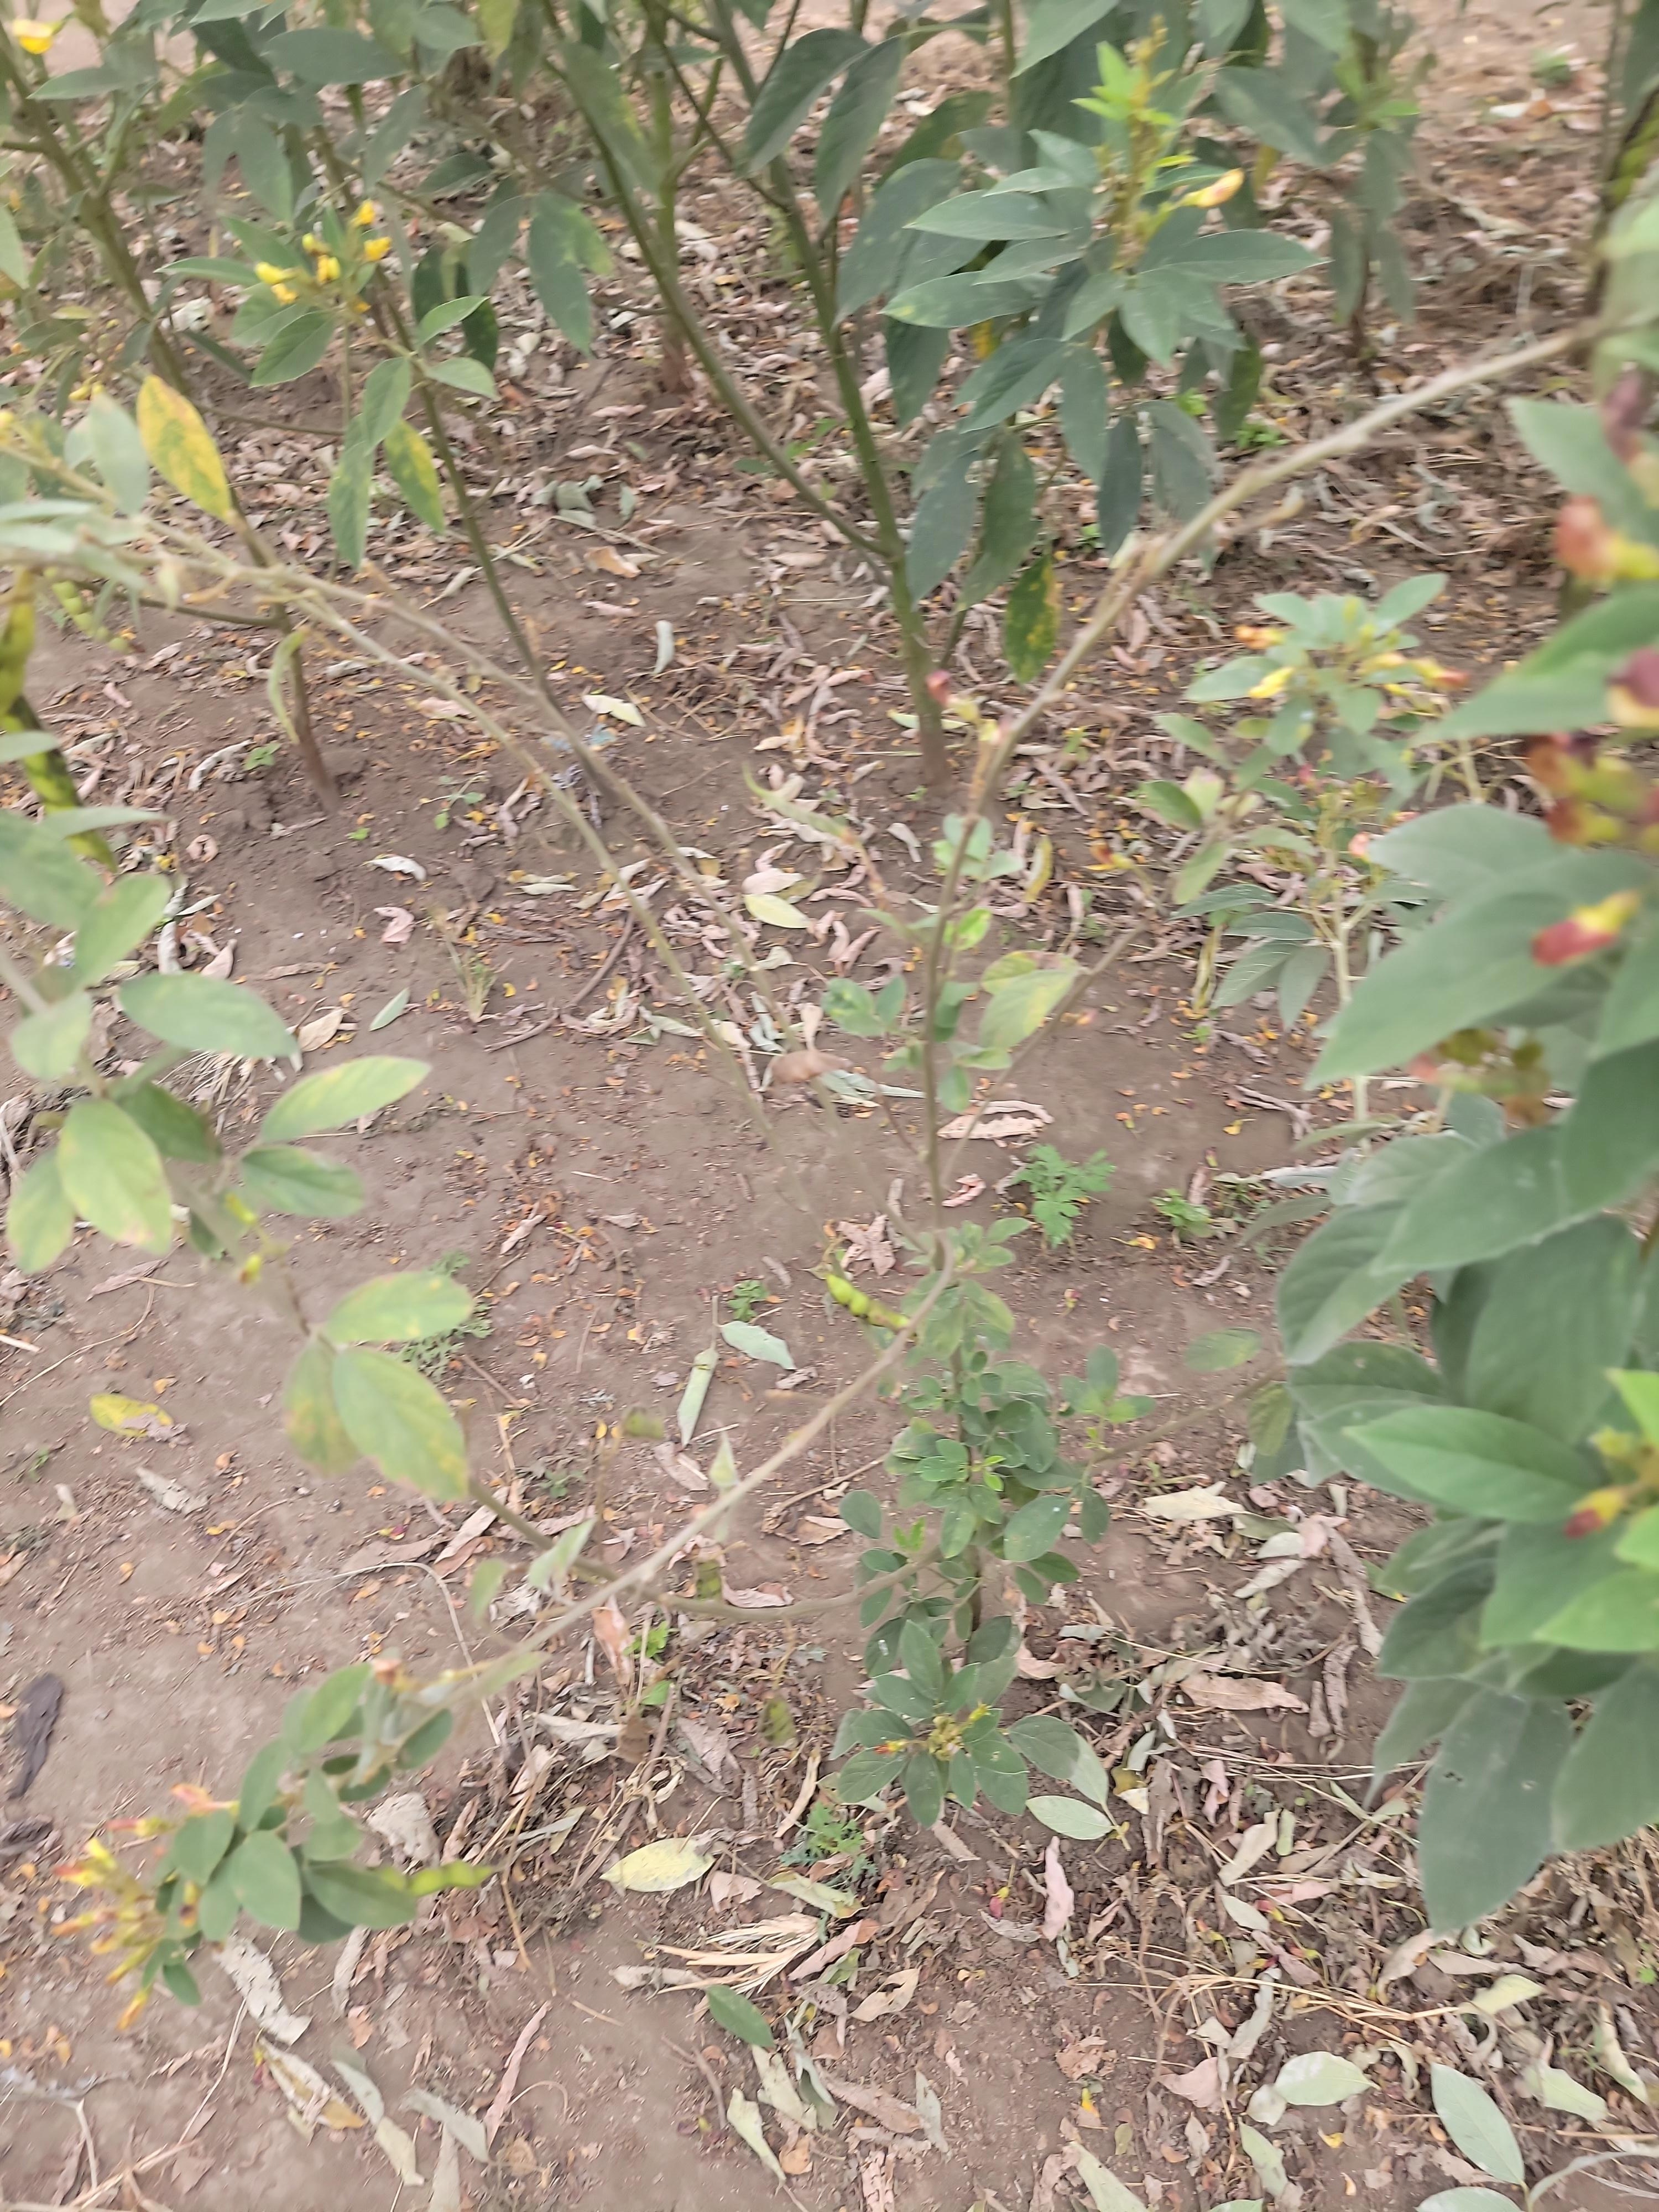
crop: sweet potato
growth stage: flowering
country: Tanzania
